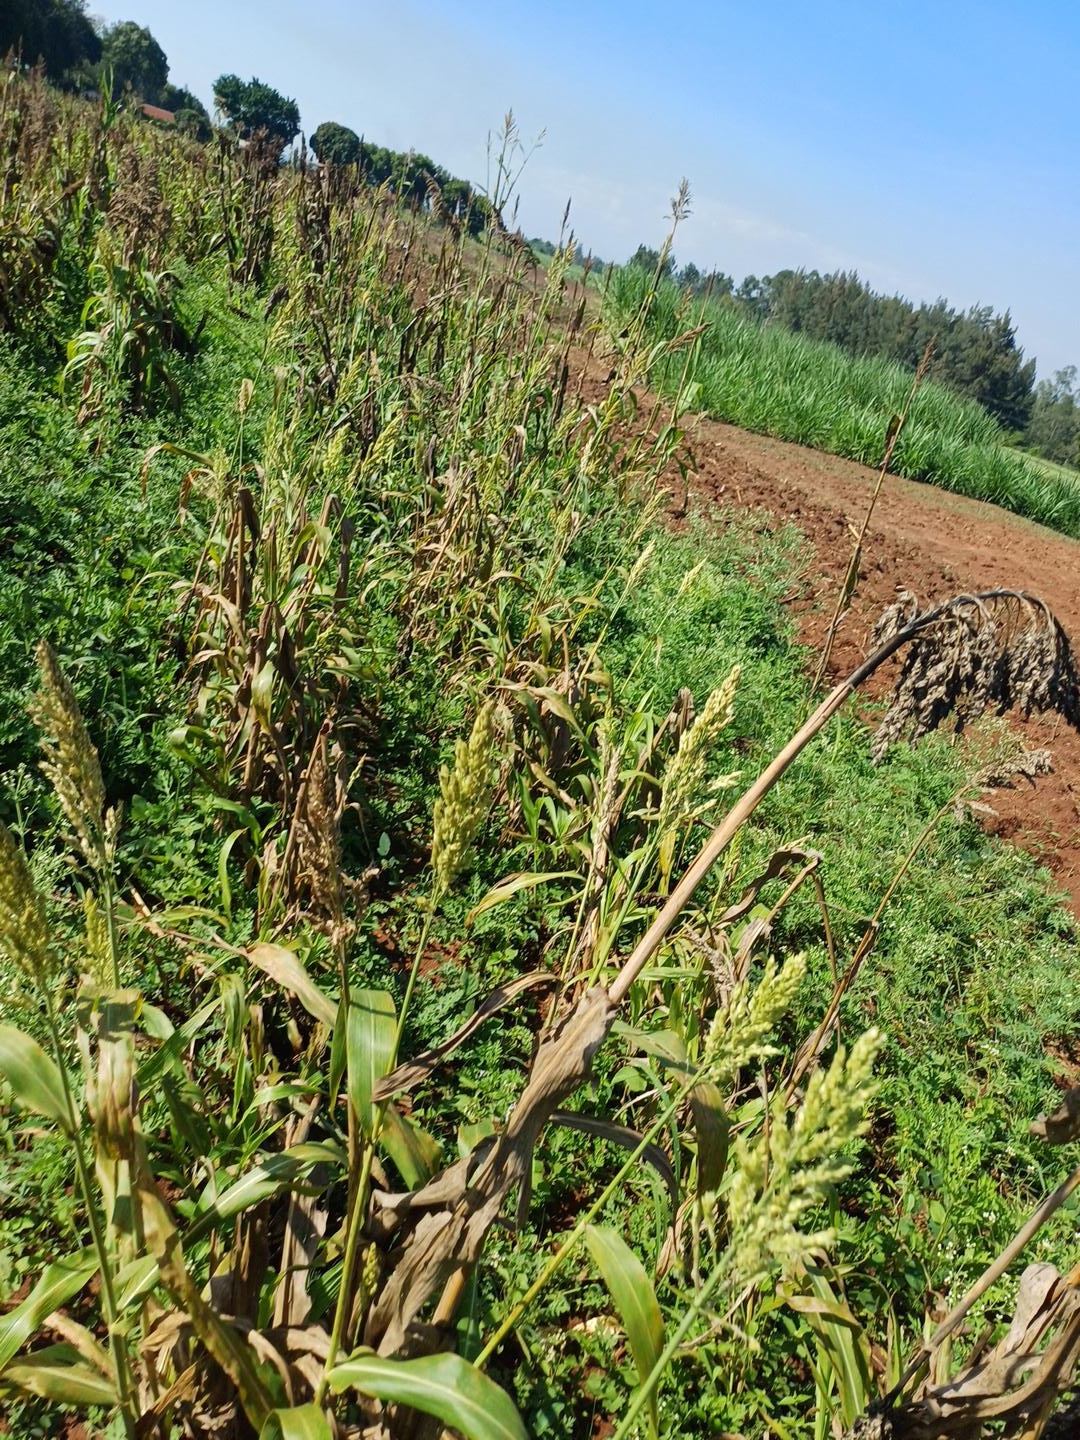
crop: sorghum
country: Kenya
